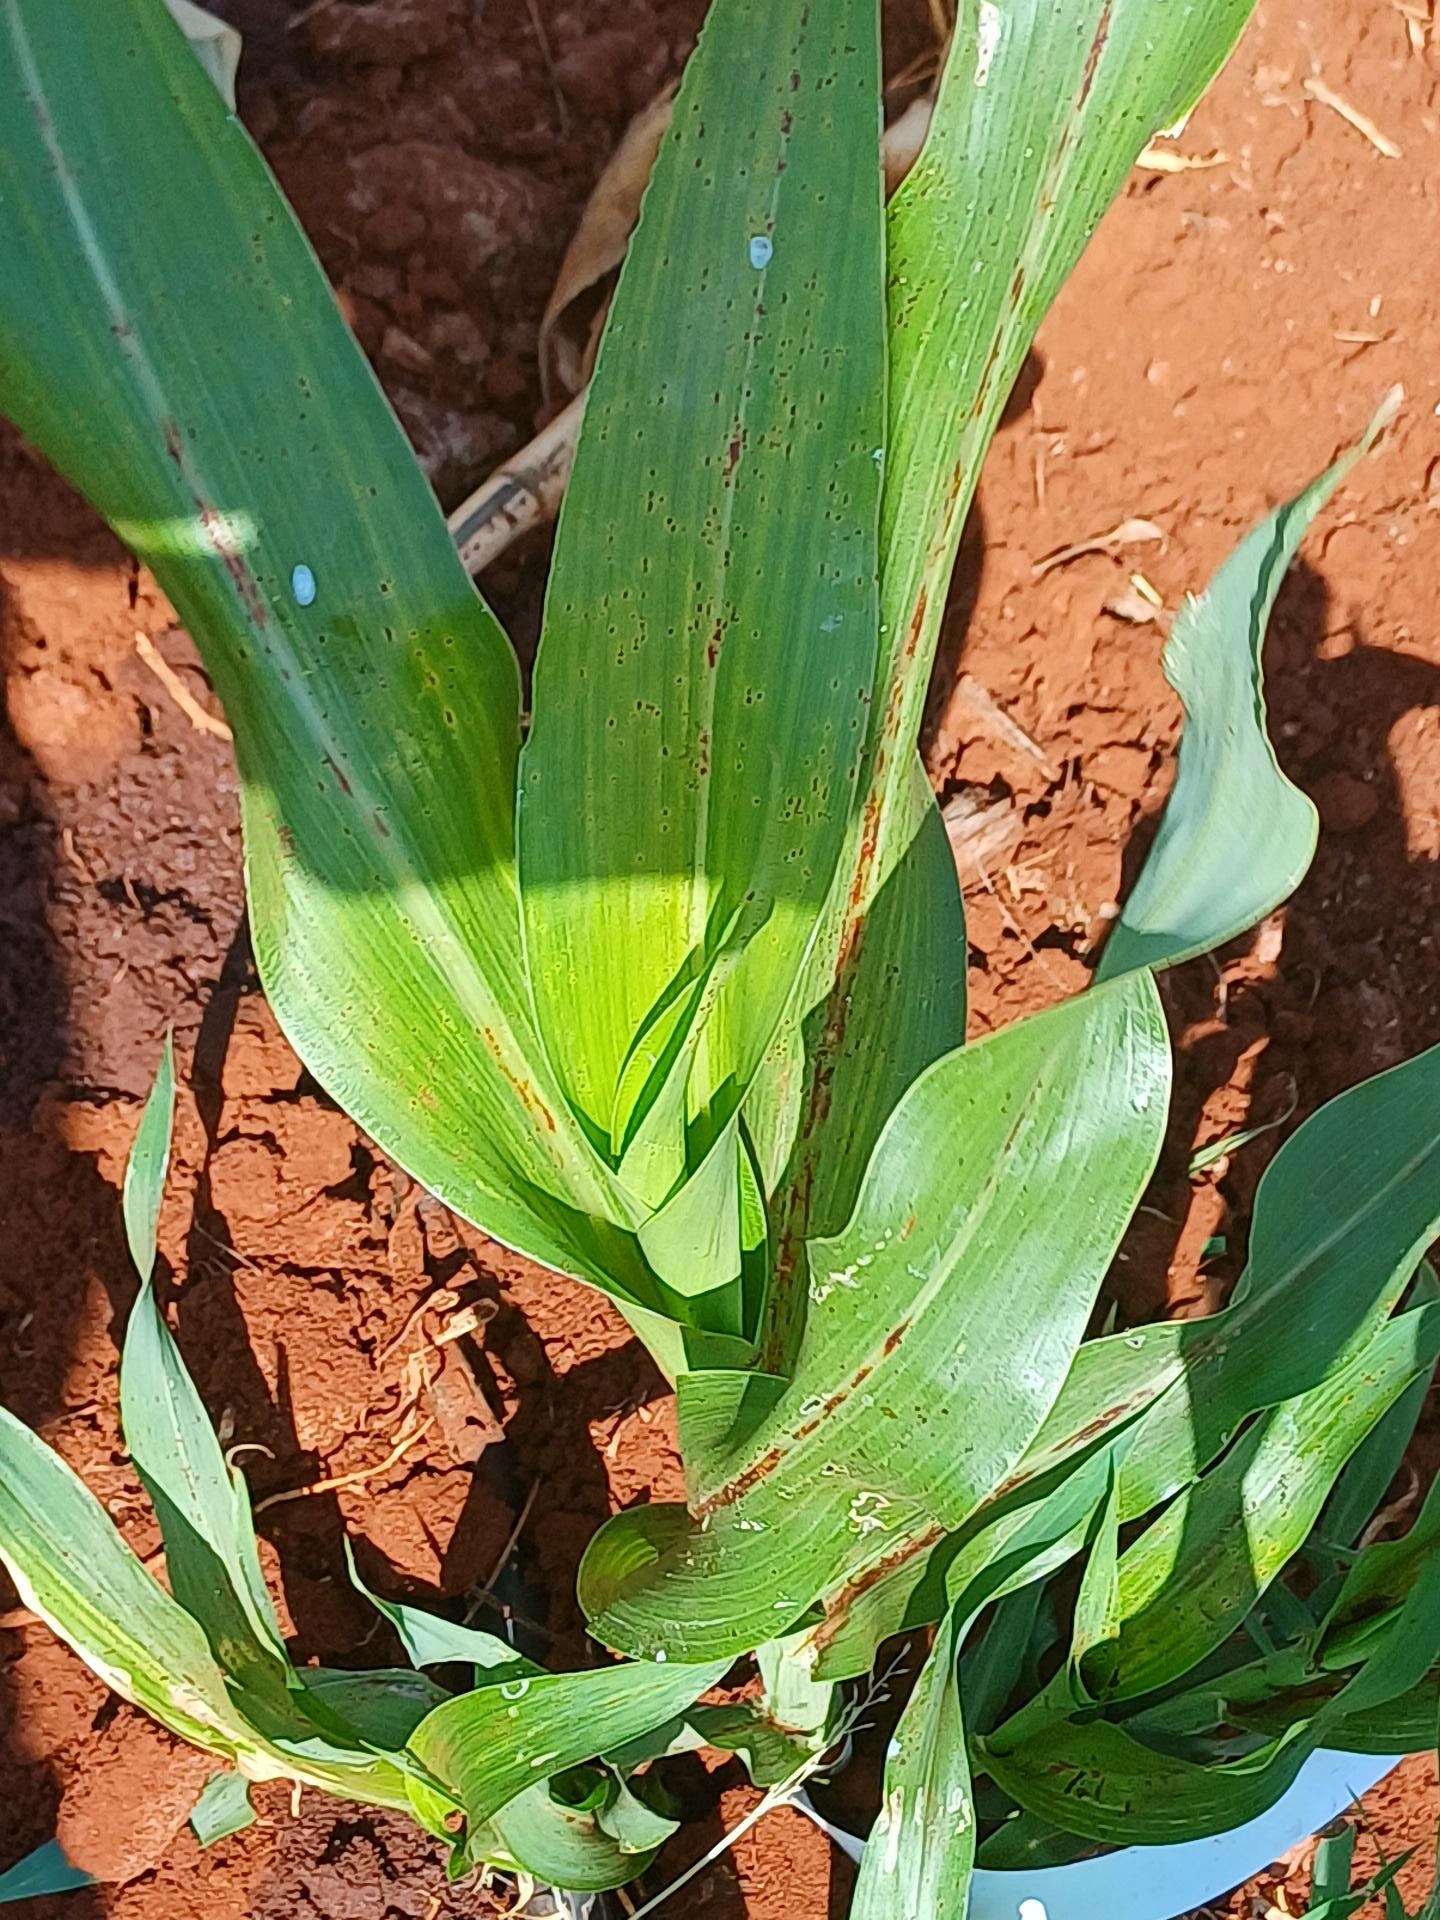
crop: sorghum
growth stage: vegetative
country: Kenya
